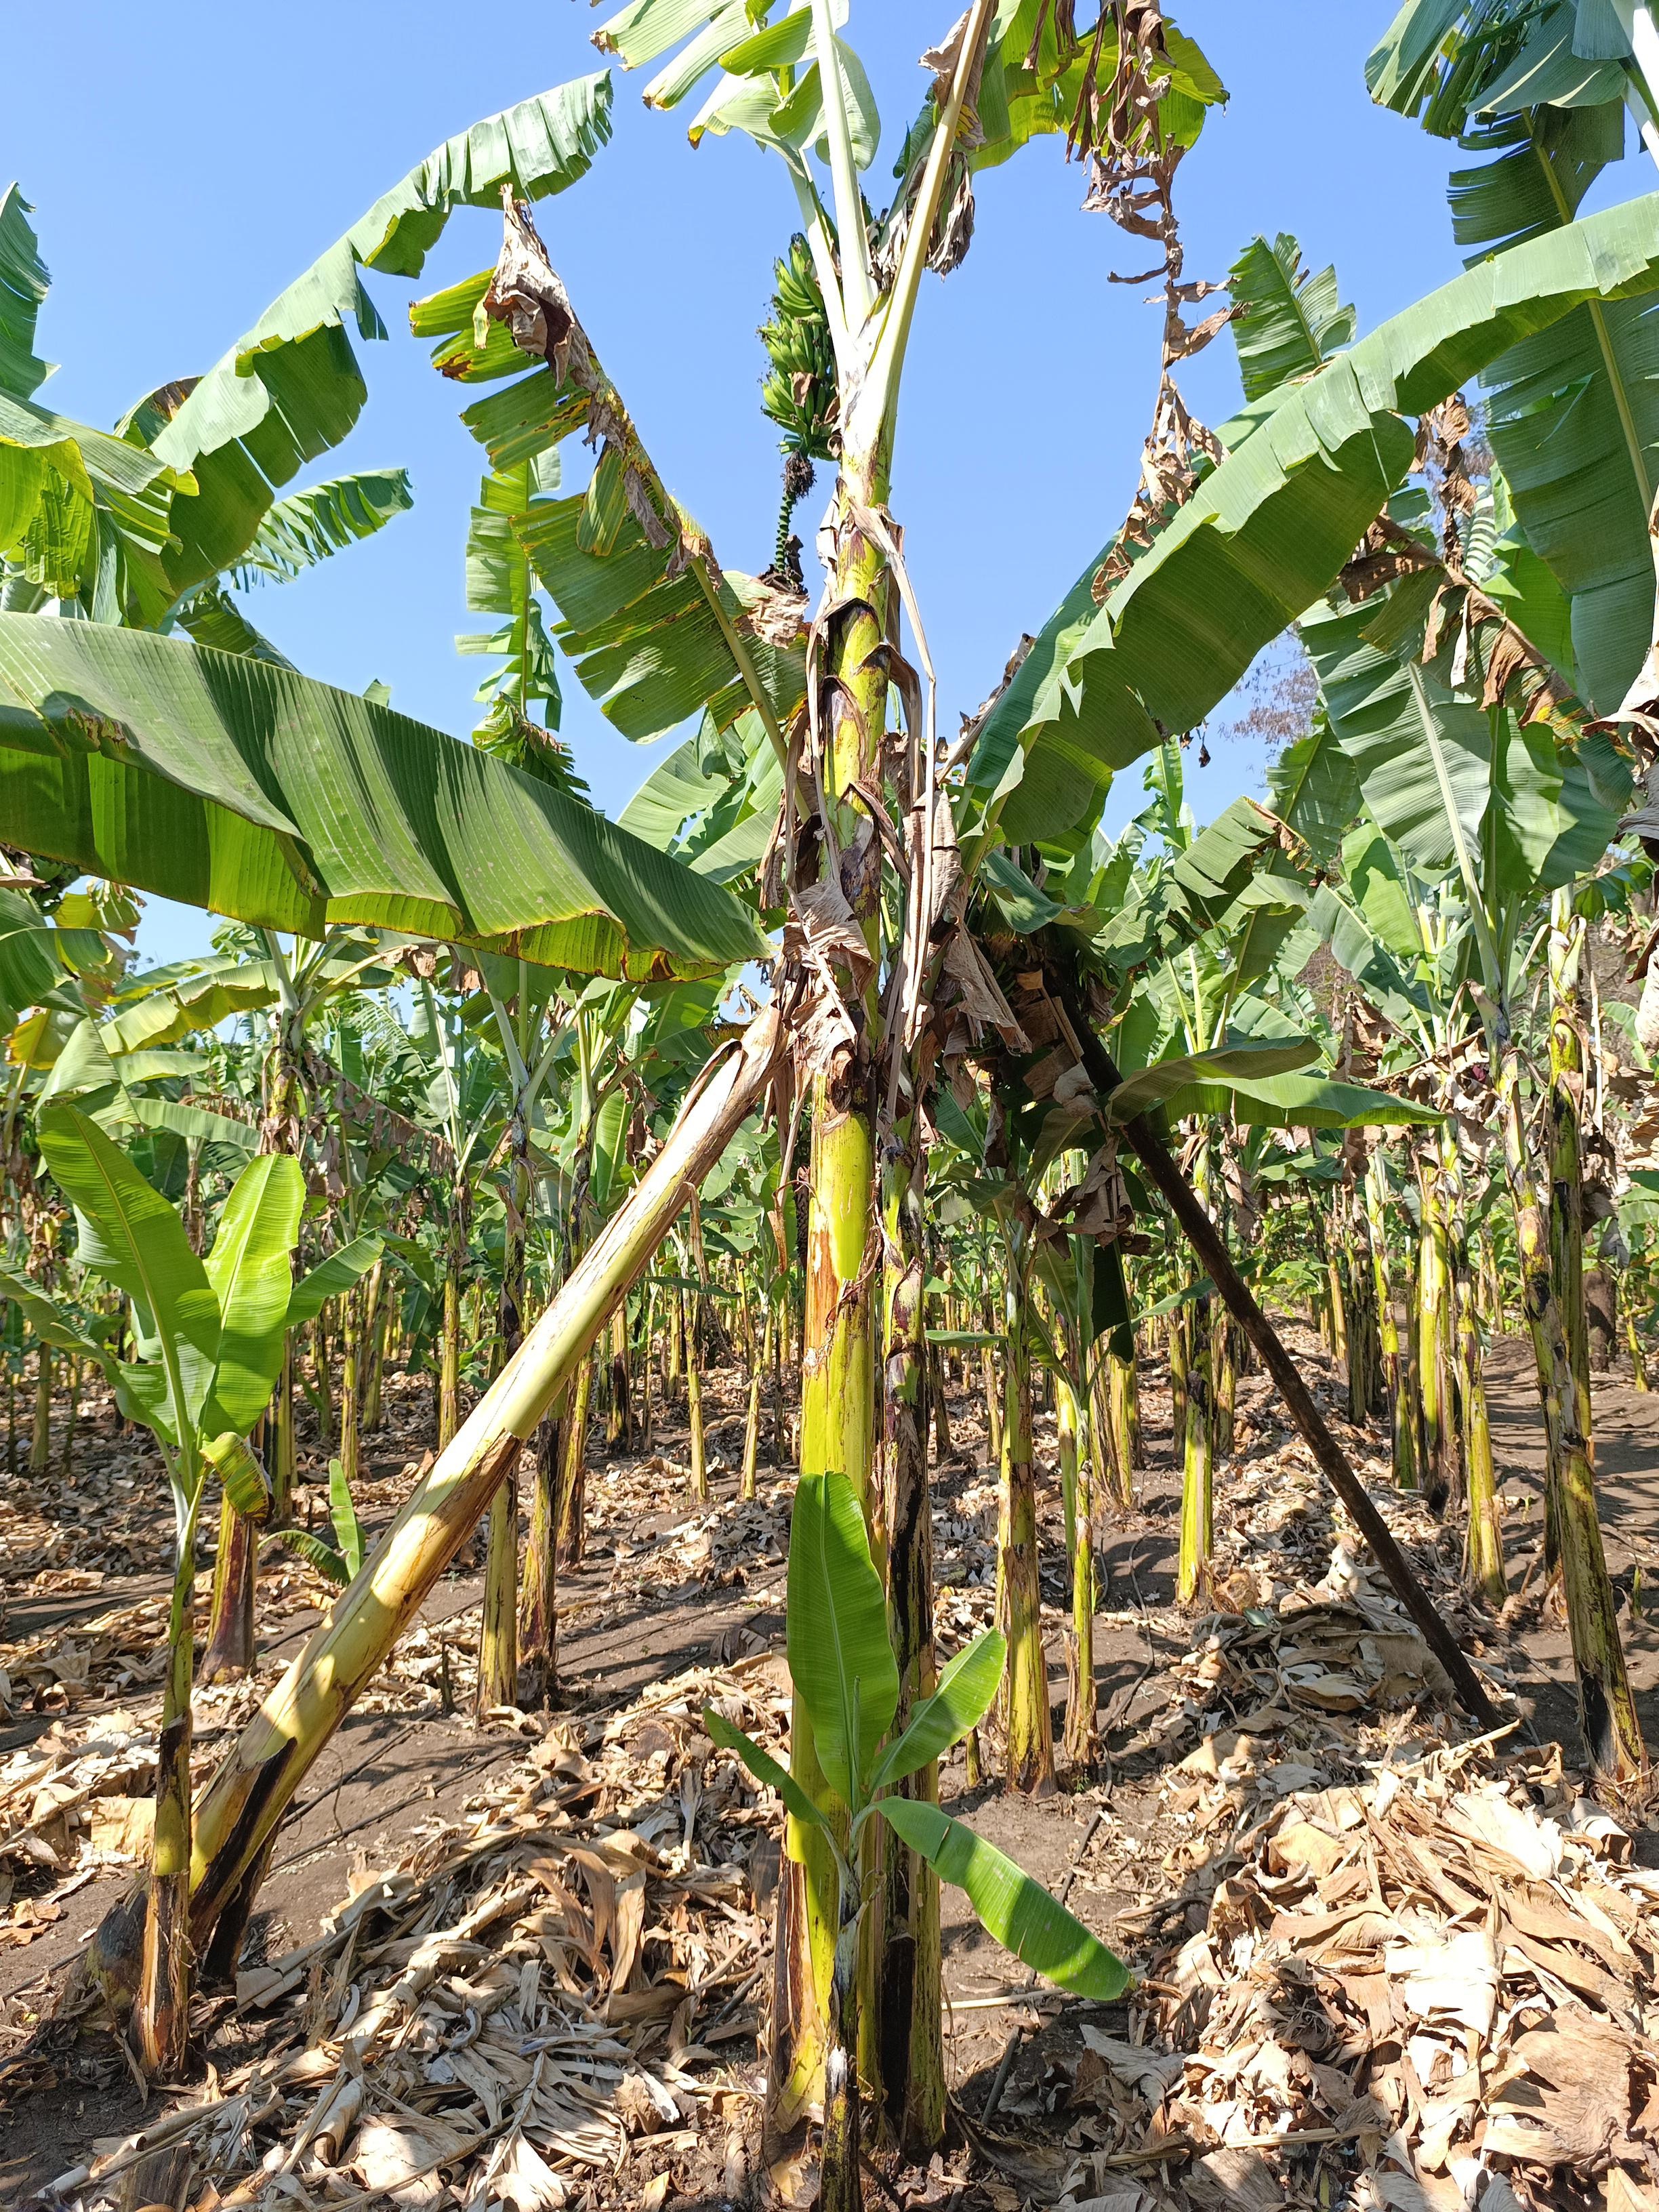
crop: banana
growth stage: development fruit
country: Tanzania
